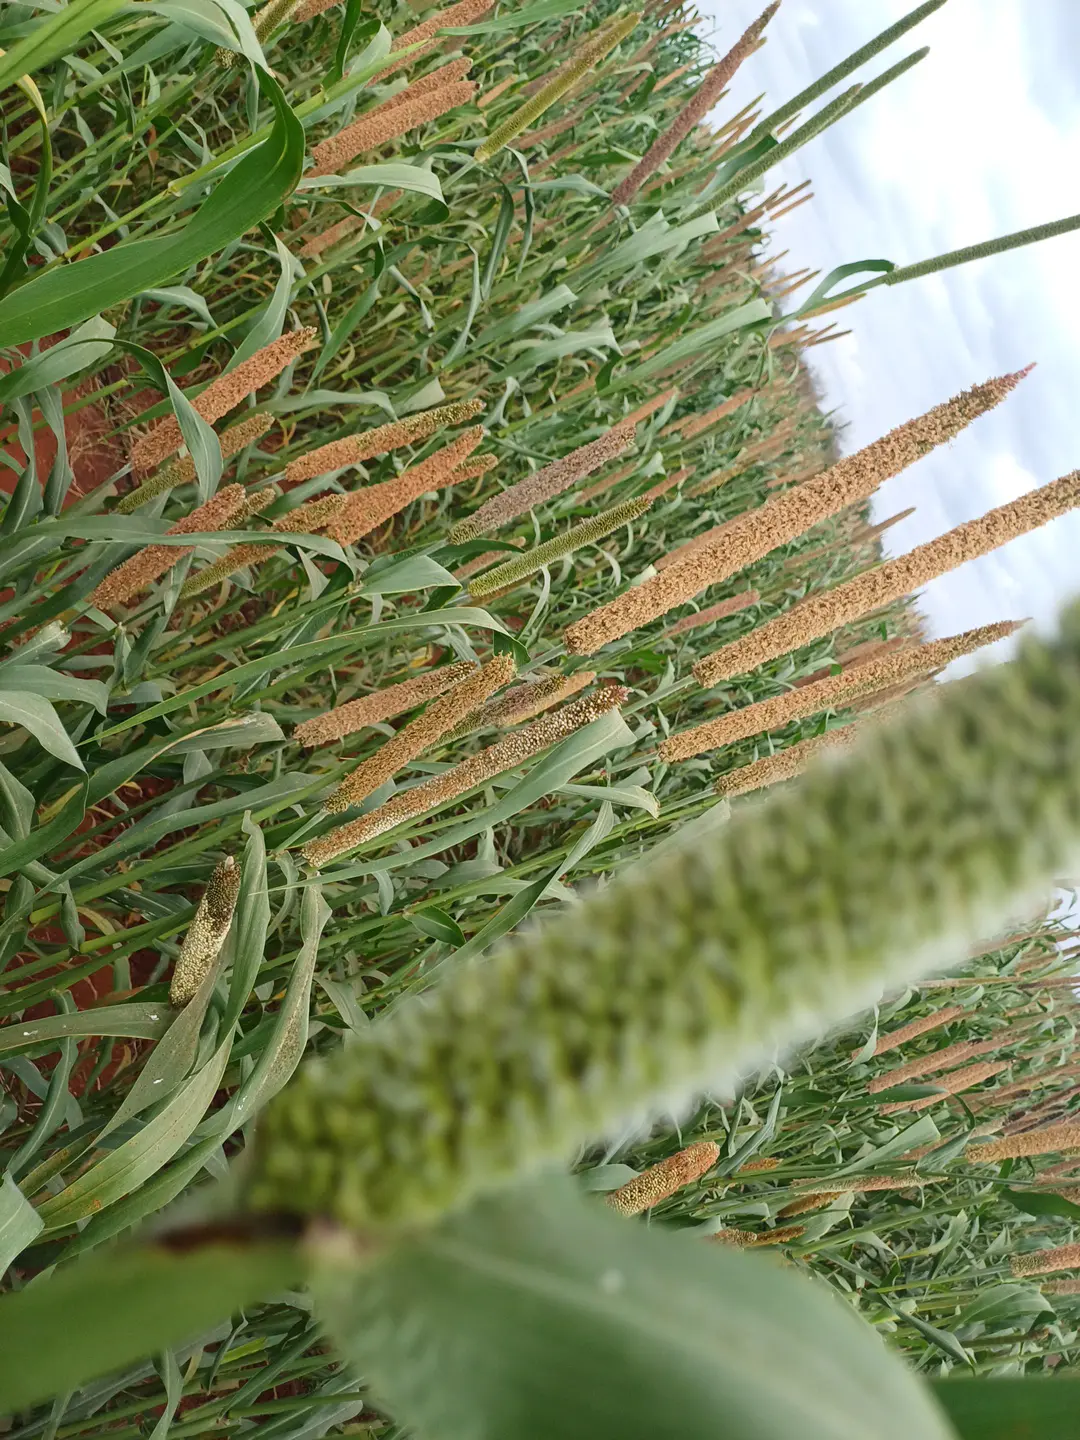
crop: pearl millet
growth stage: filling grain
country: Kenya
